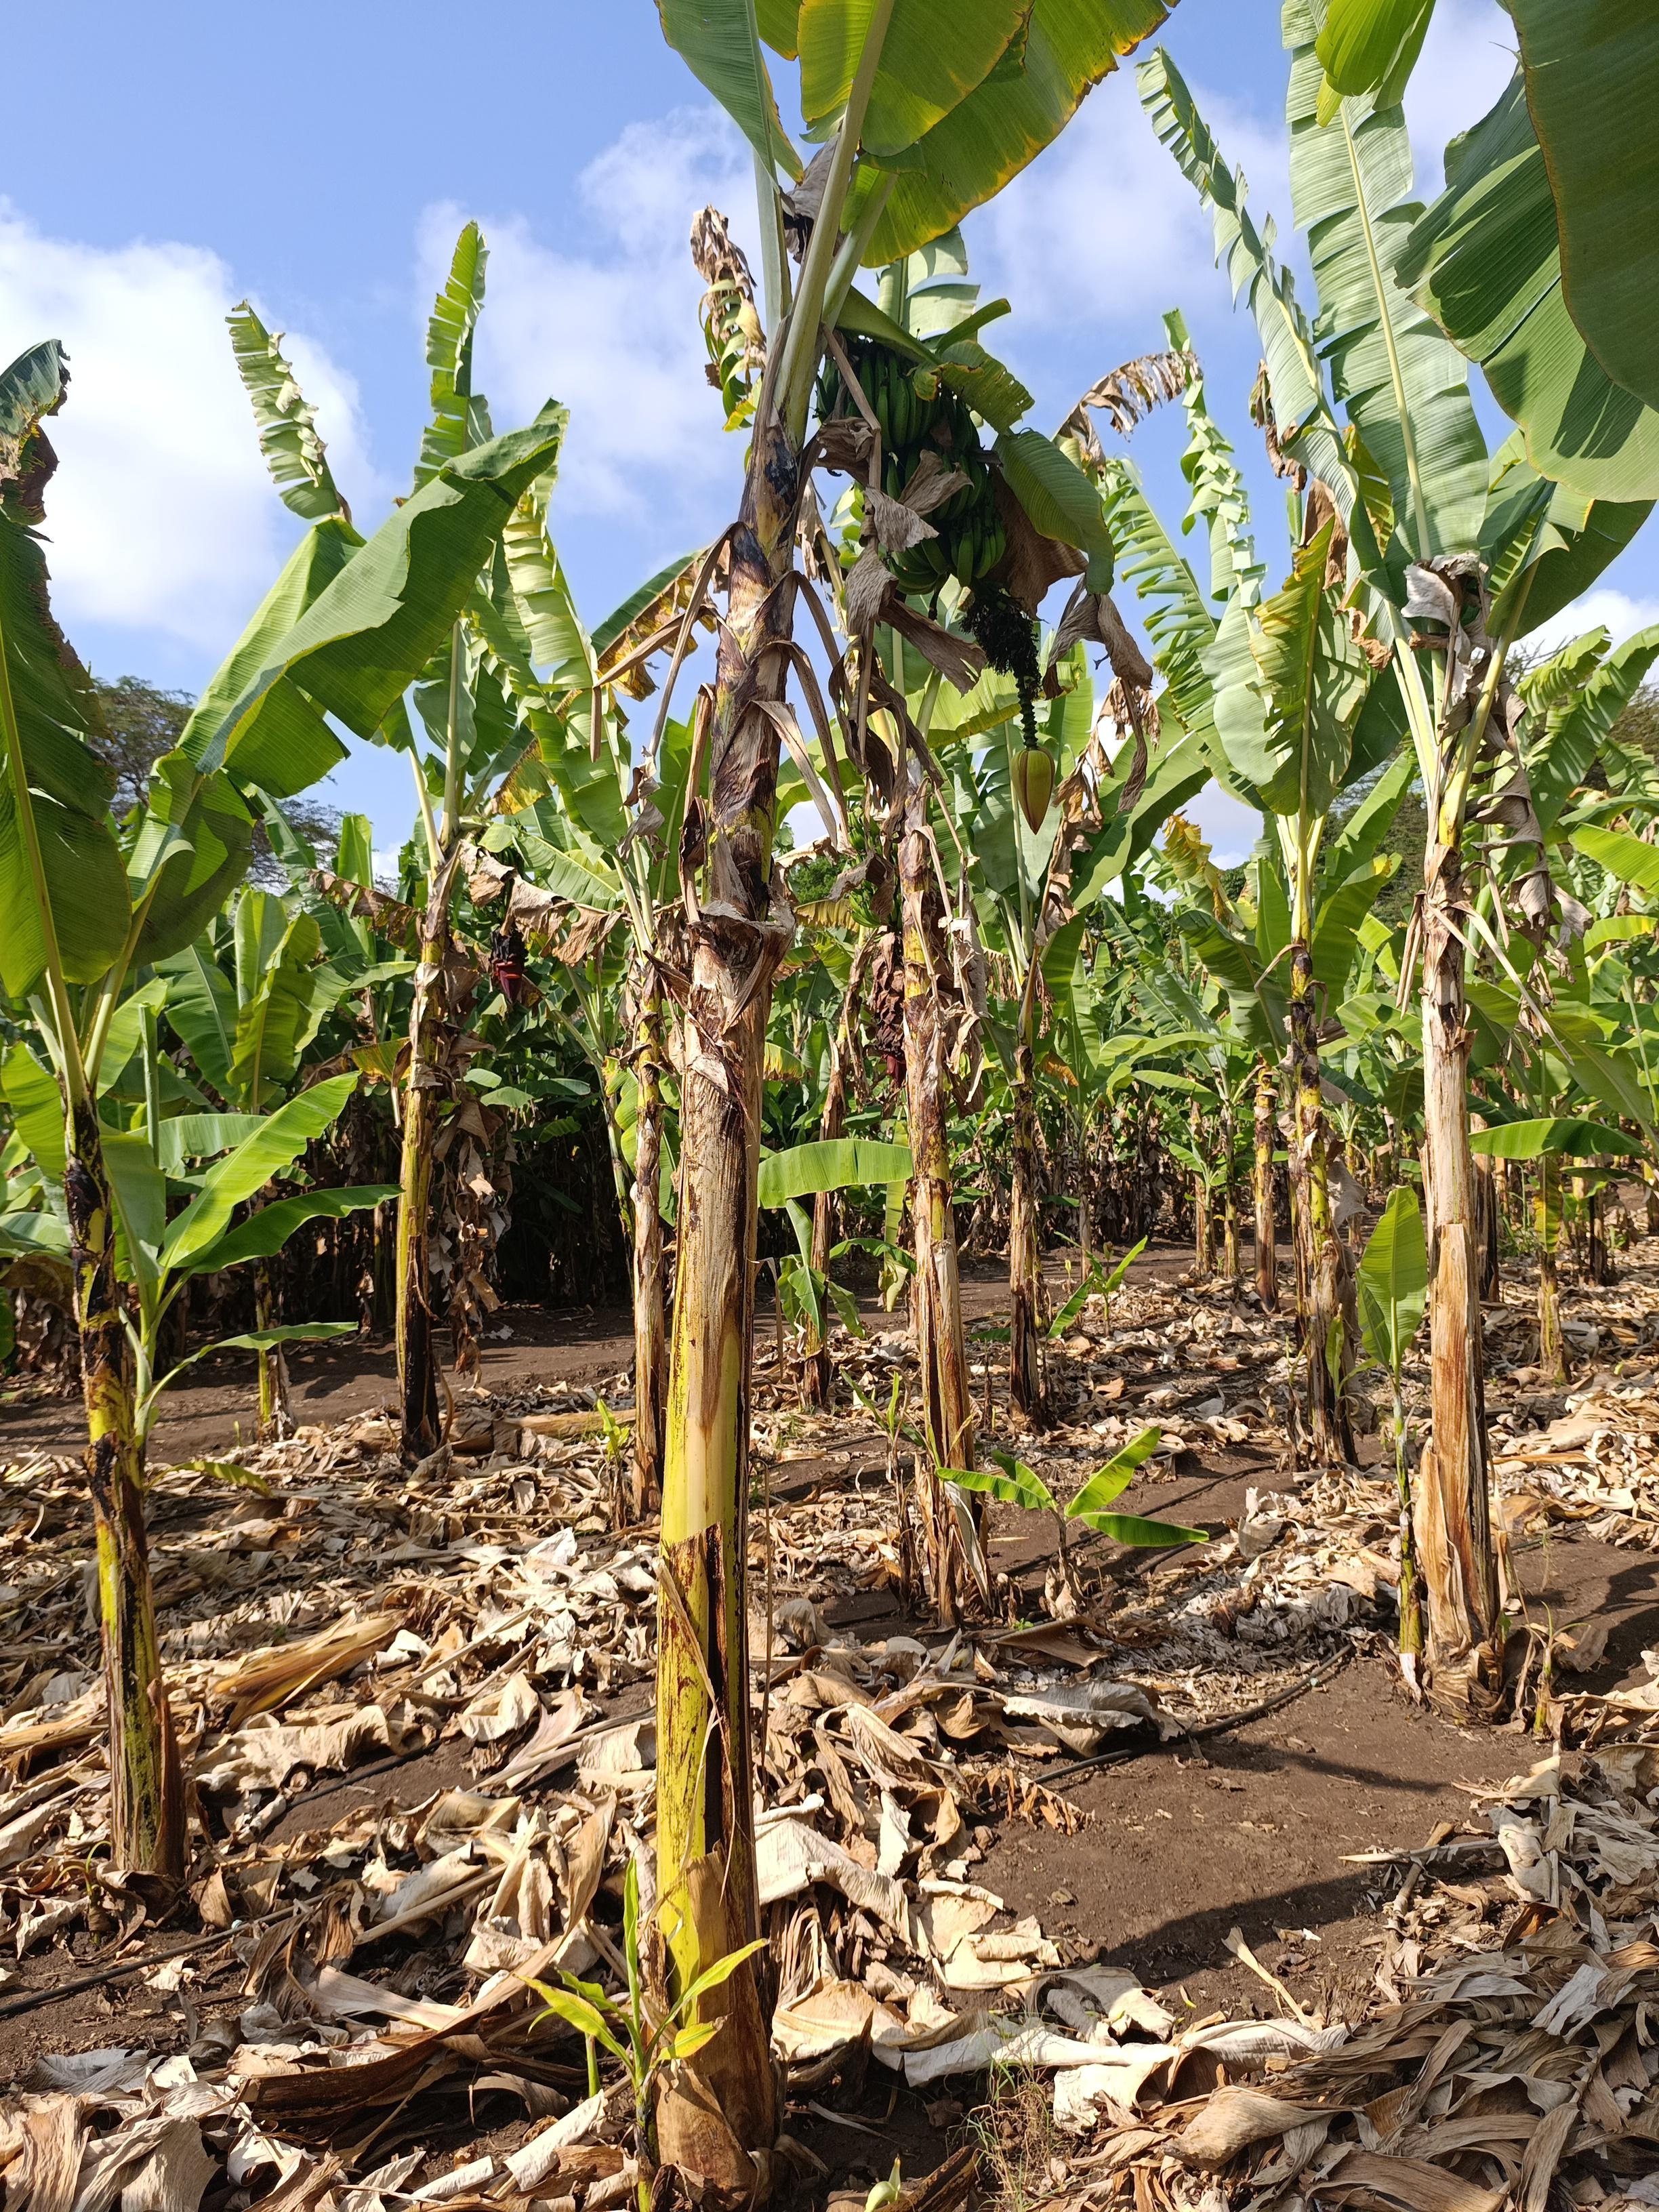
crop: banana
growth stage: development fruit
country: Tanzania
